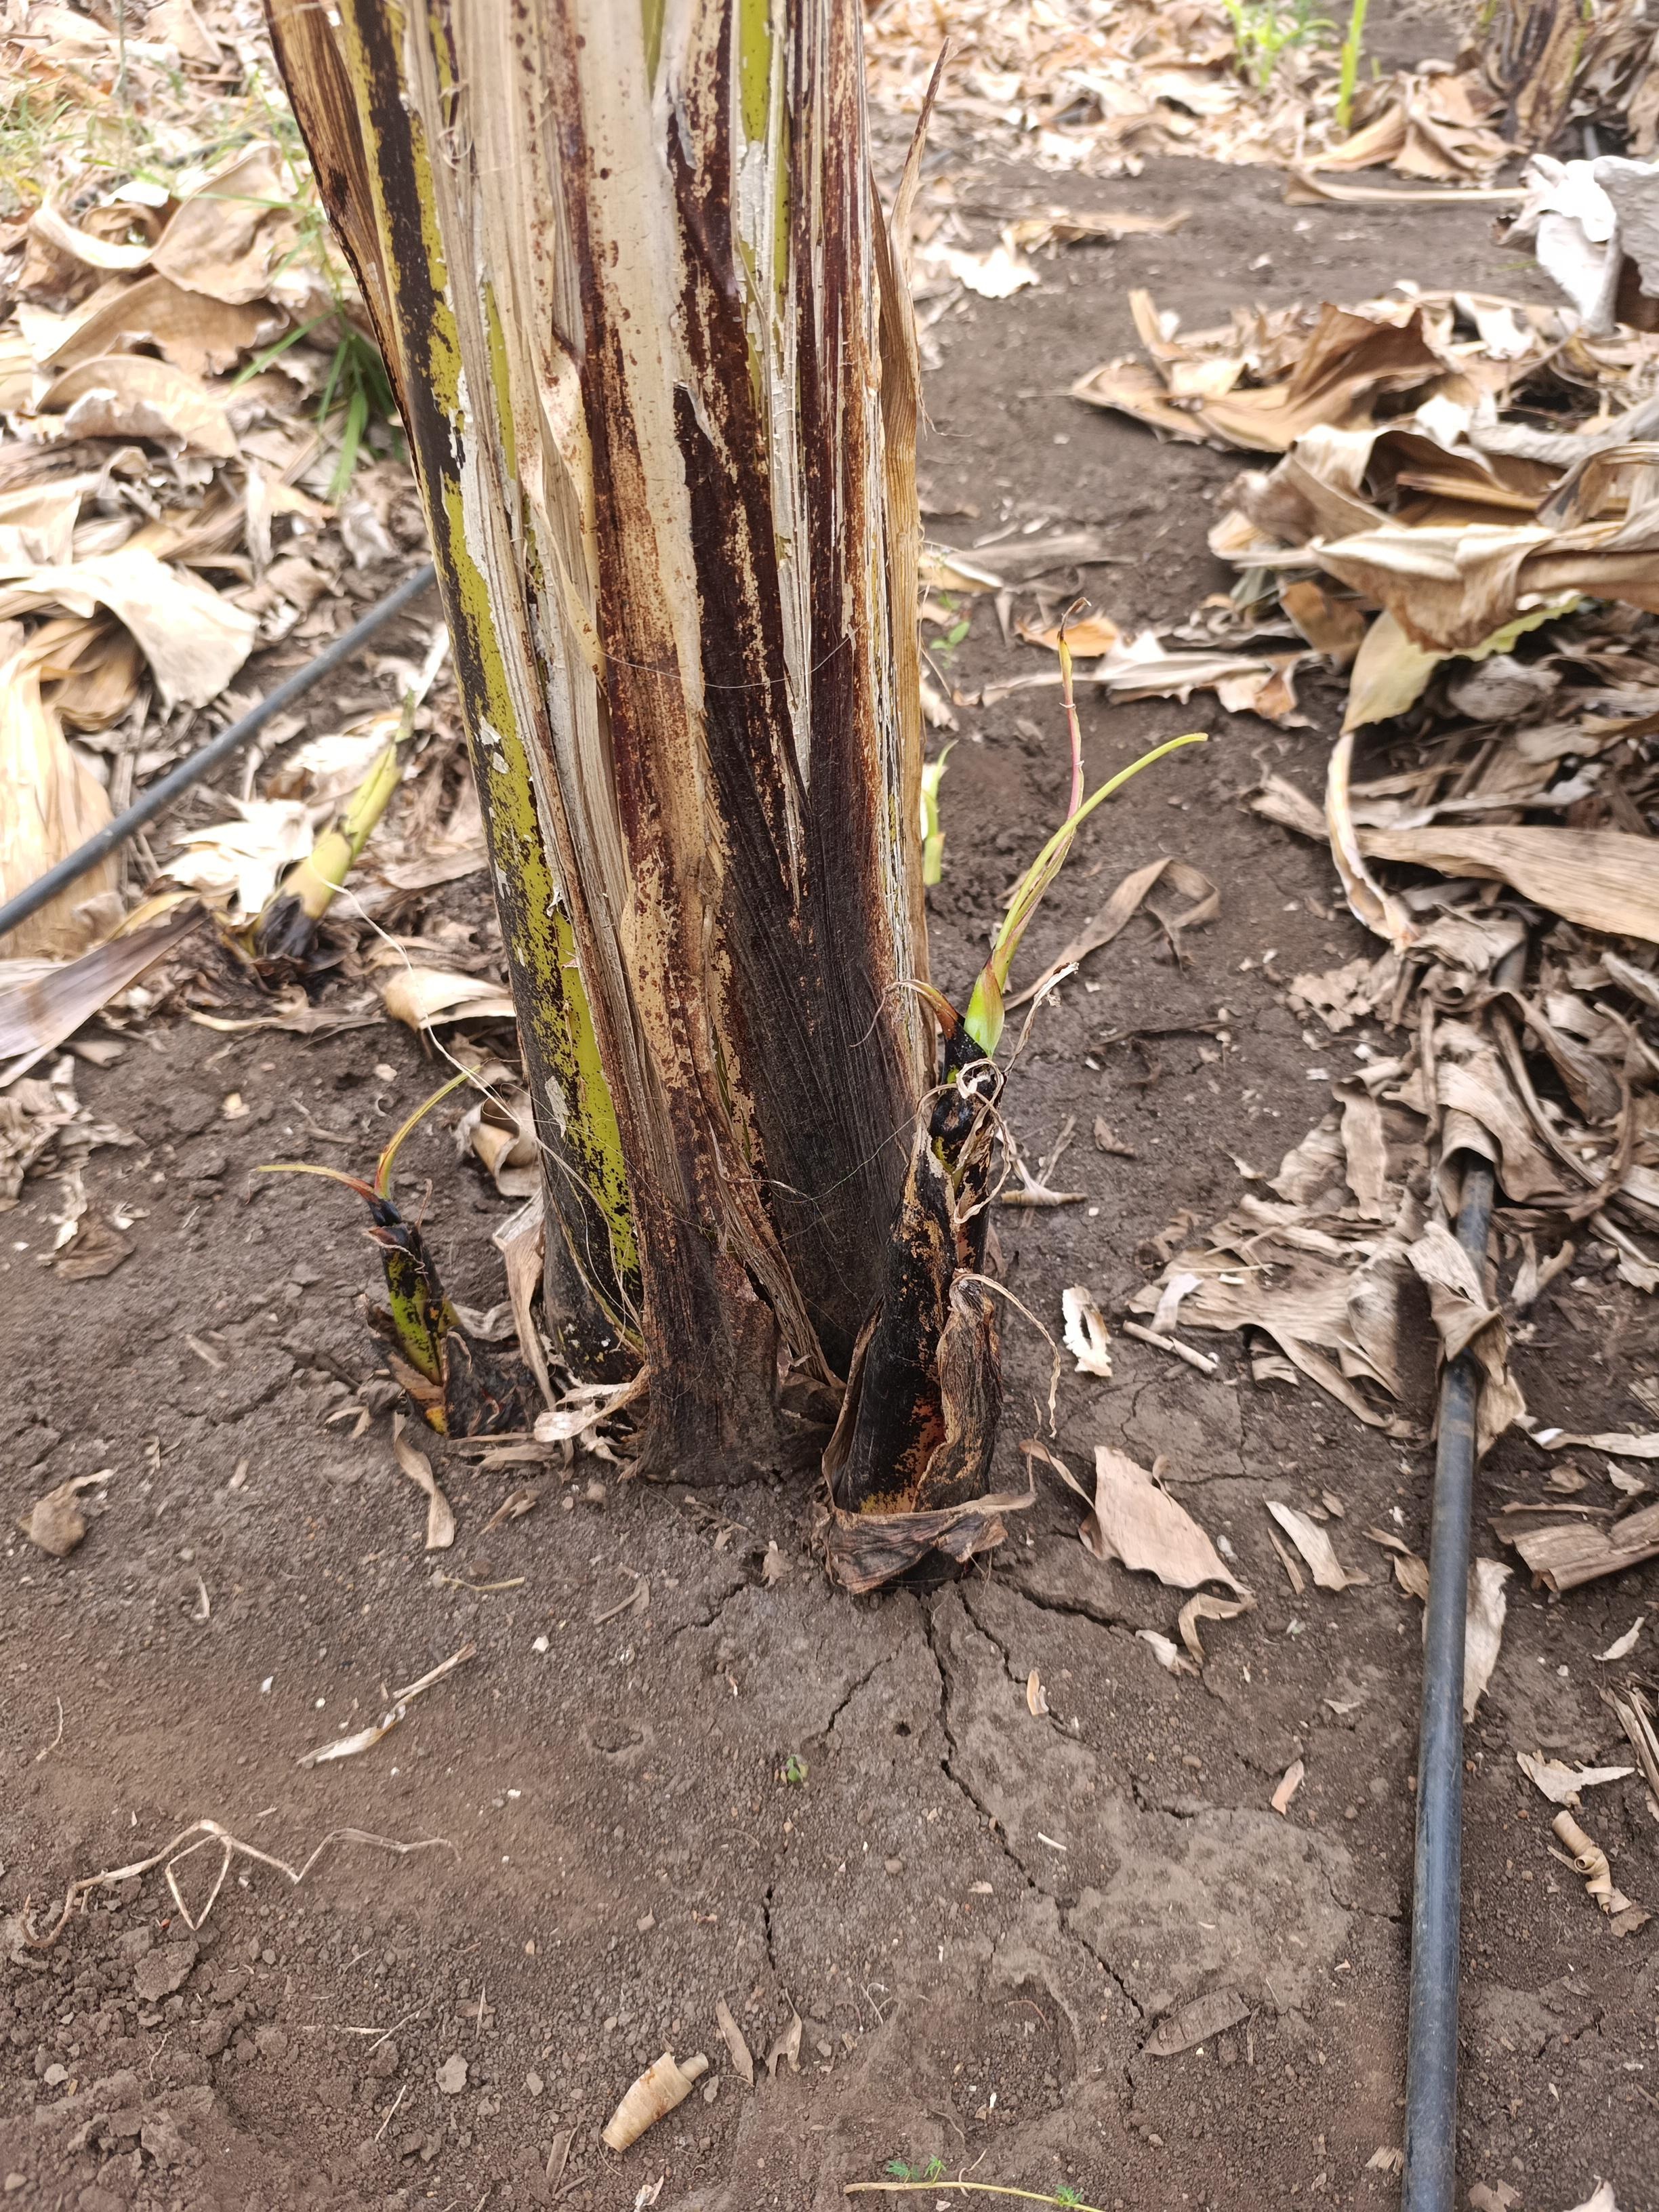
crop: banana
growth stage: emergence sucker
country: Tanzania
